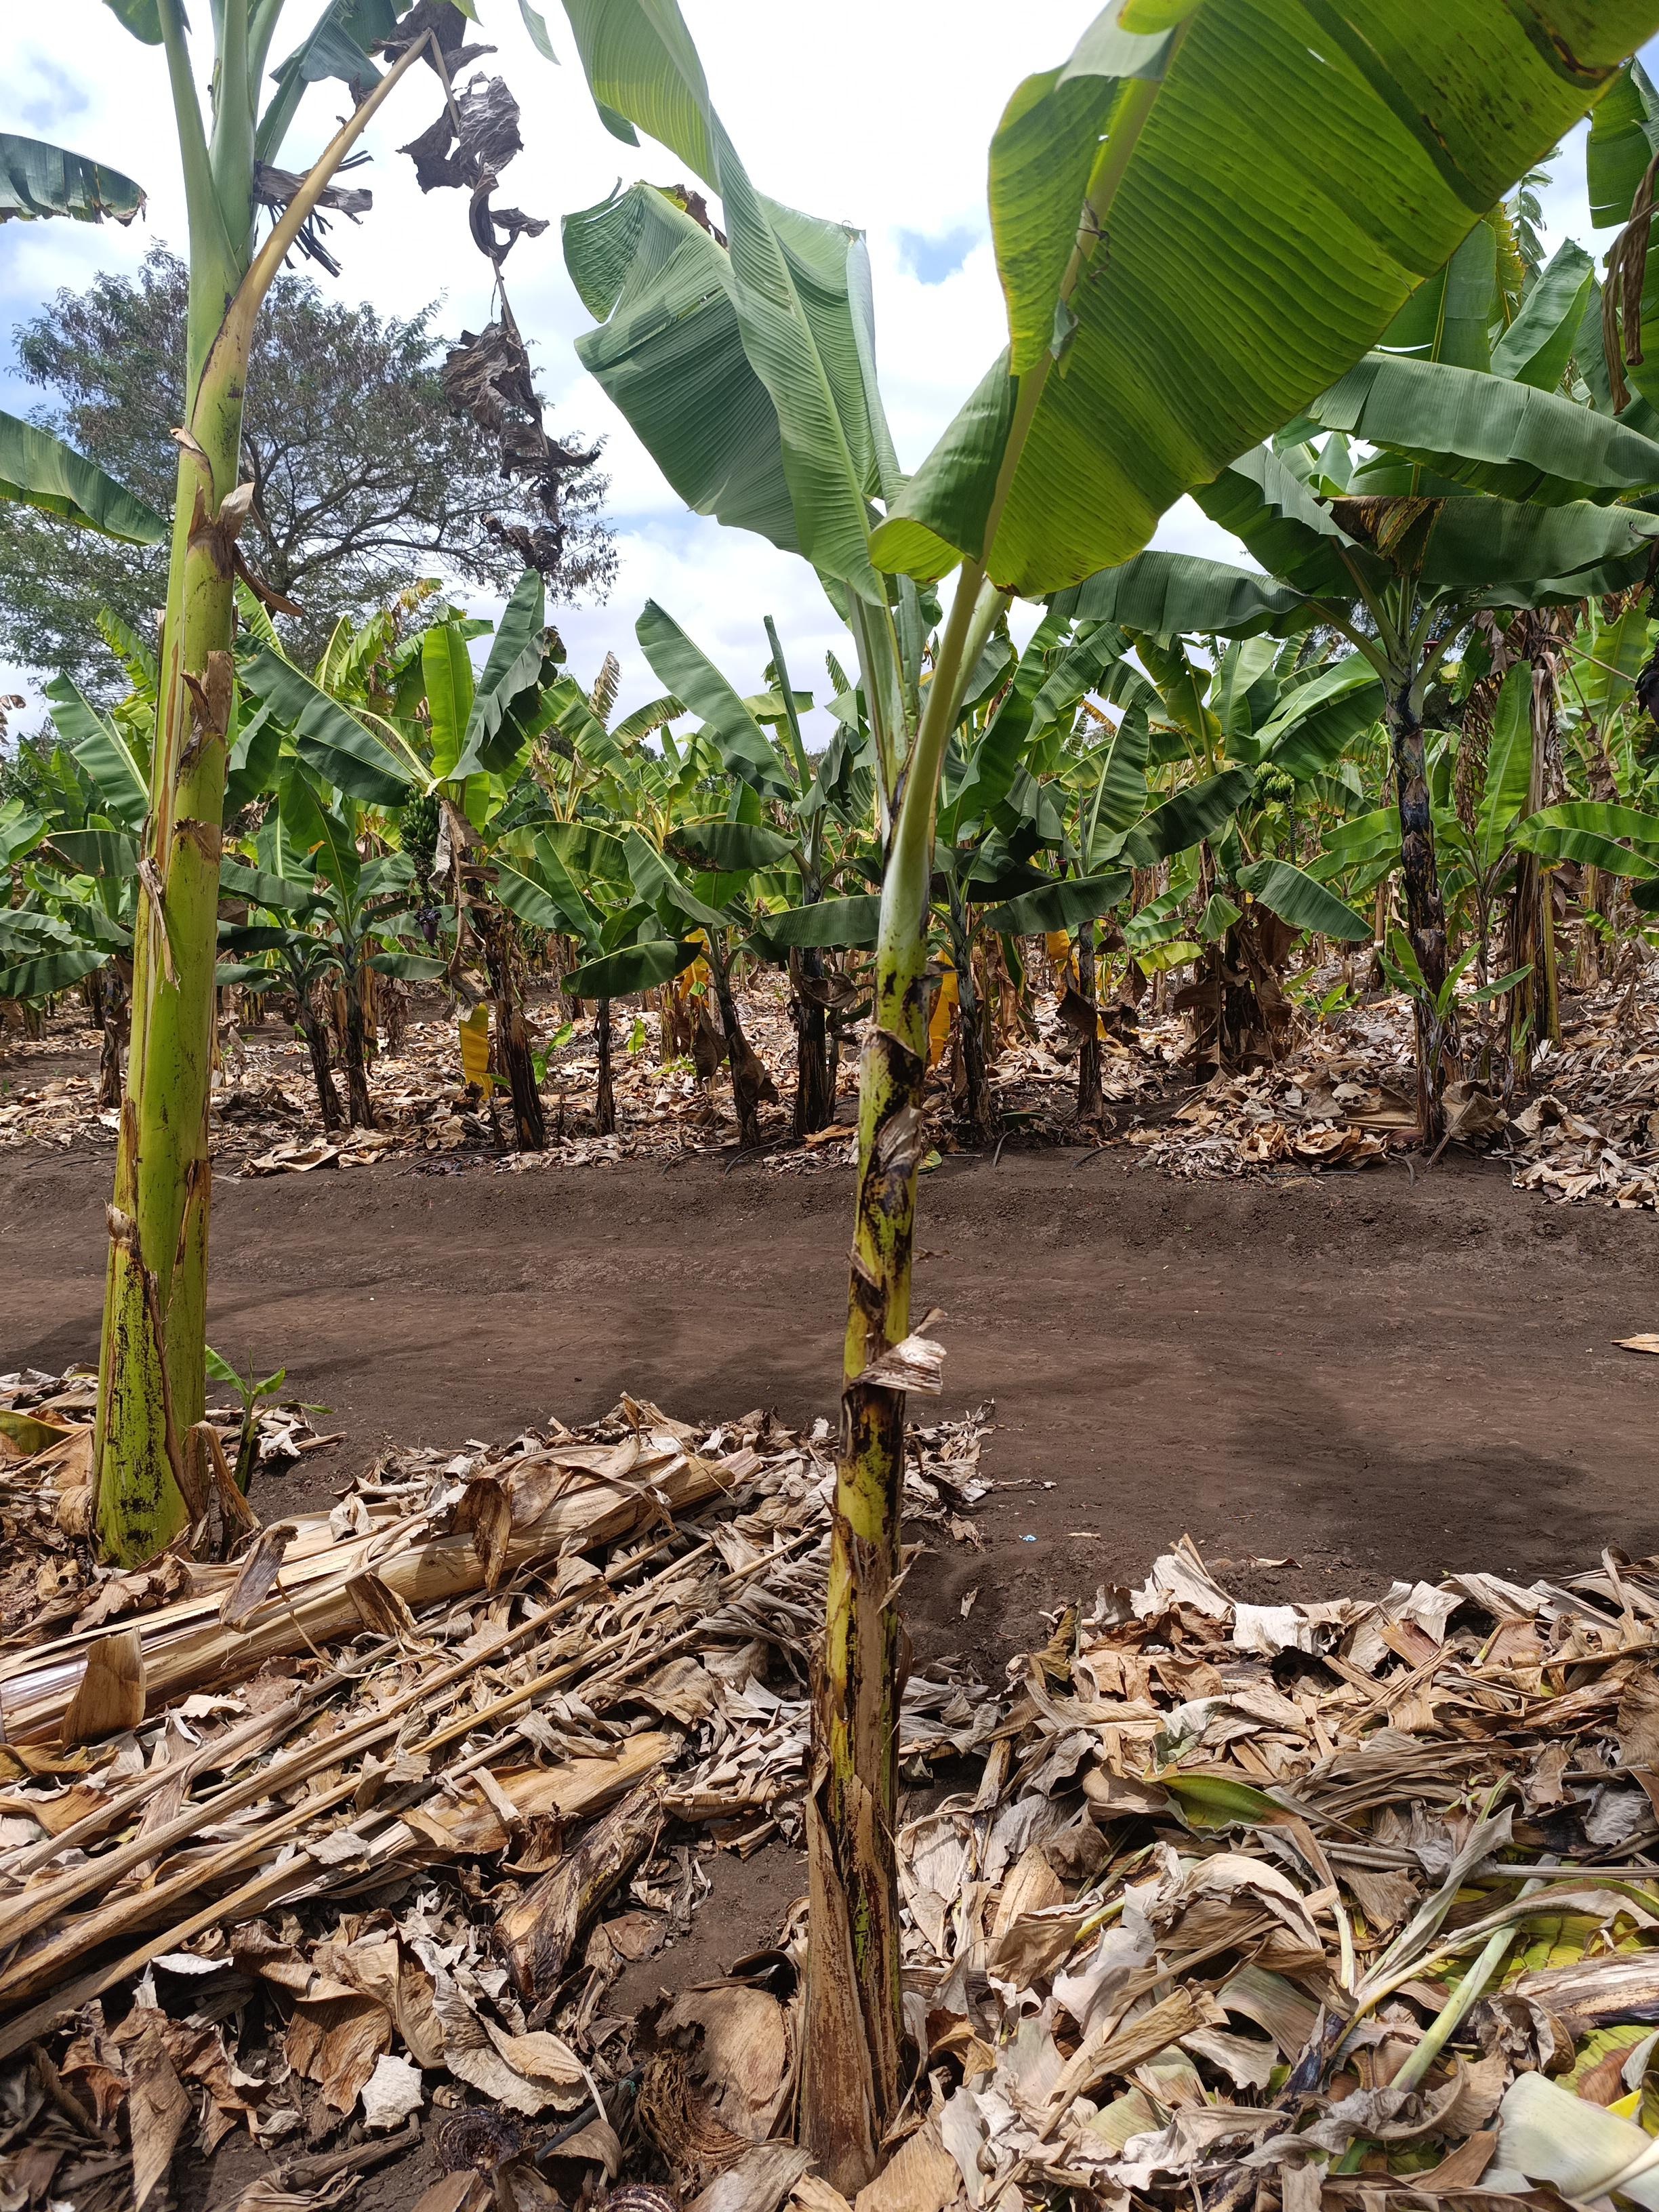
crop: banana
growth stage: vegetative
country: Tanzania
